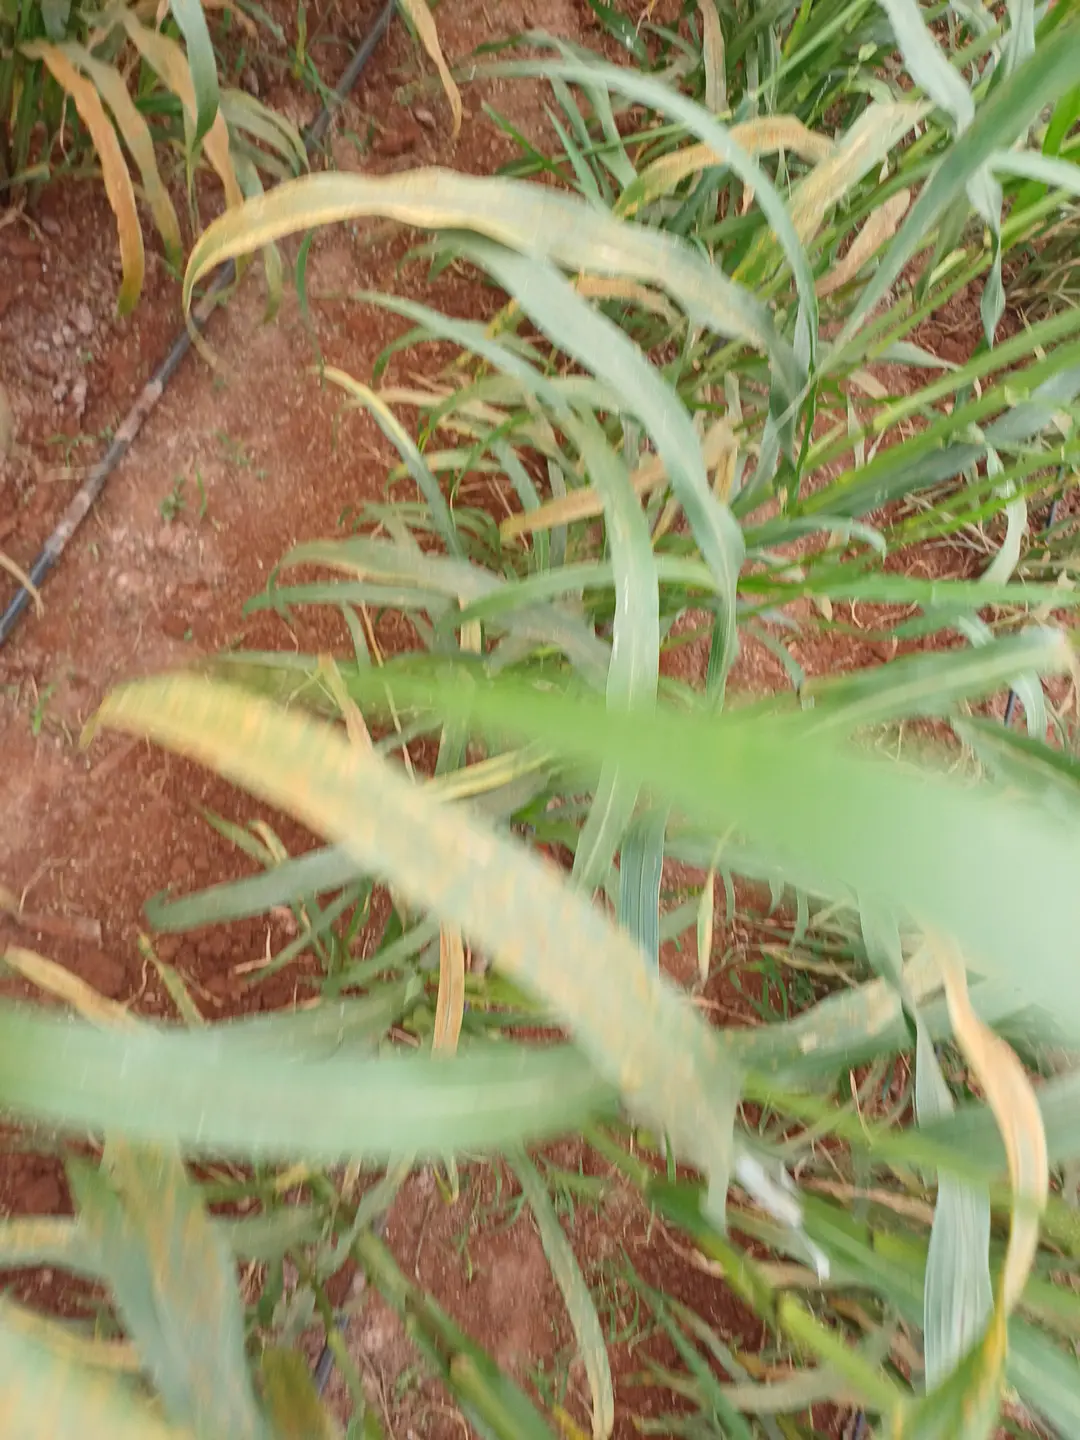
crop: pearl millet
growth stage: filling grain
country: Kenya
